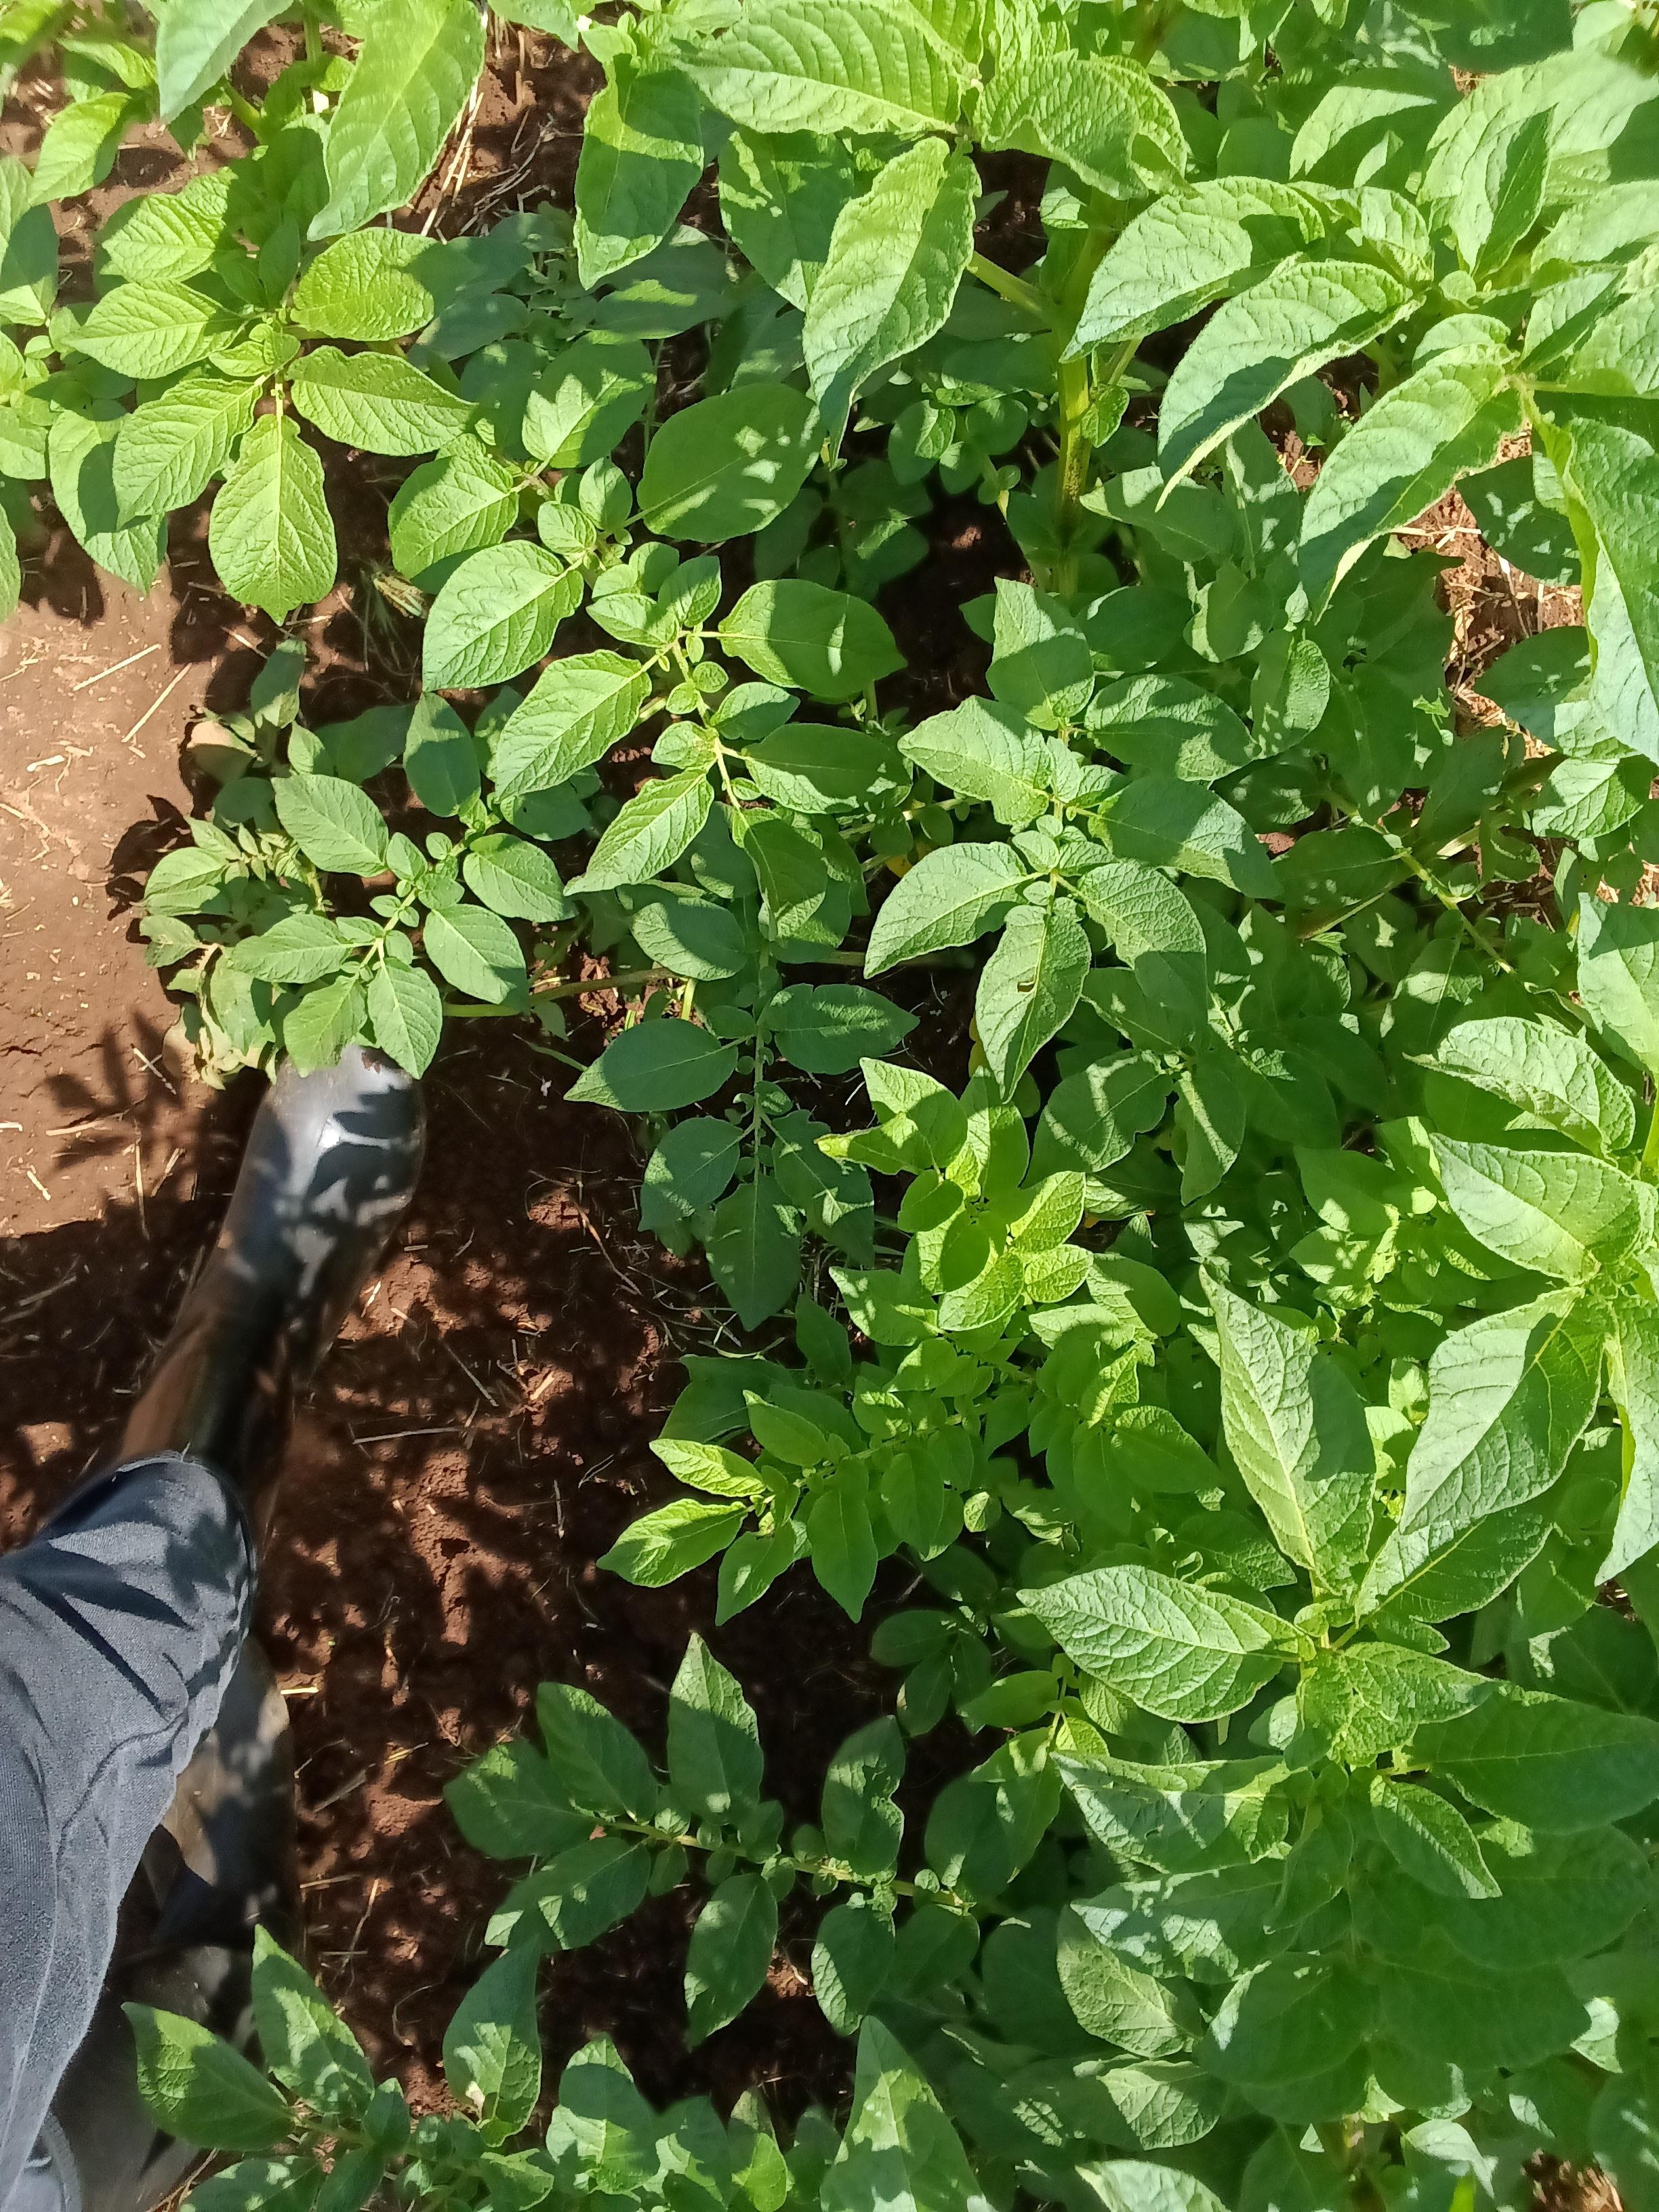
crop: potato
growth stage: vegetative
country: Kenya
